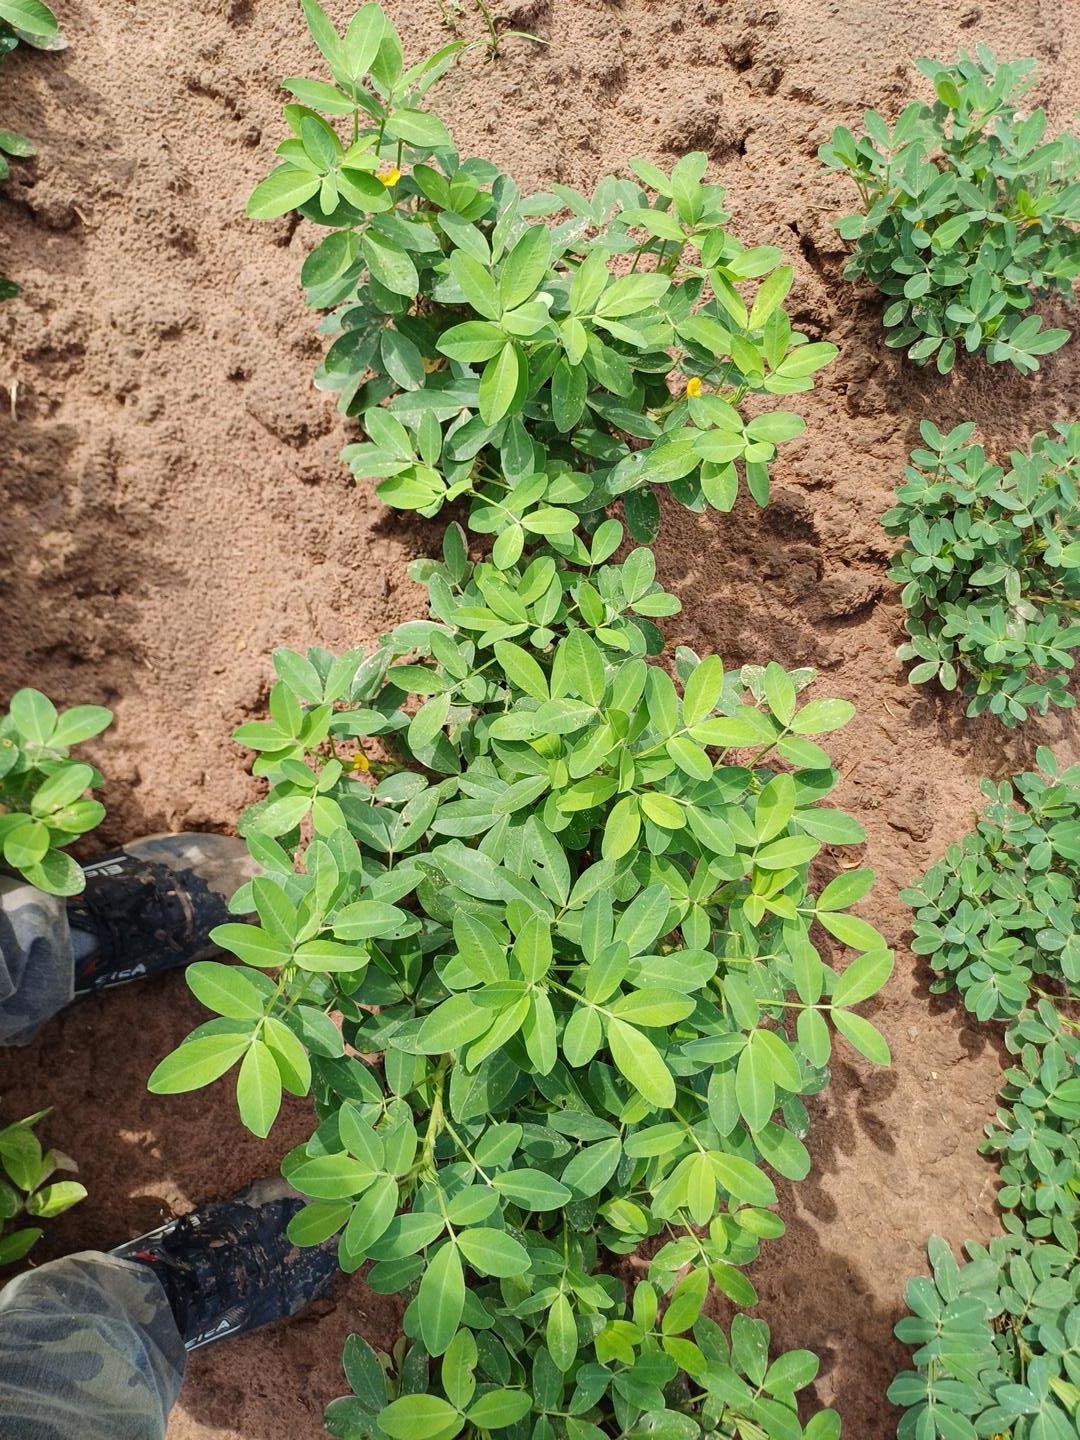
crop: groundnut
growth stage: flowering
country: Senegal
